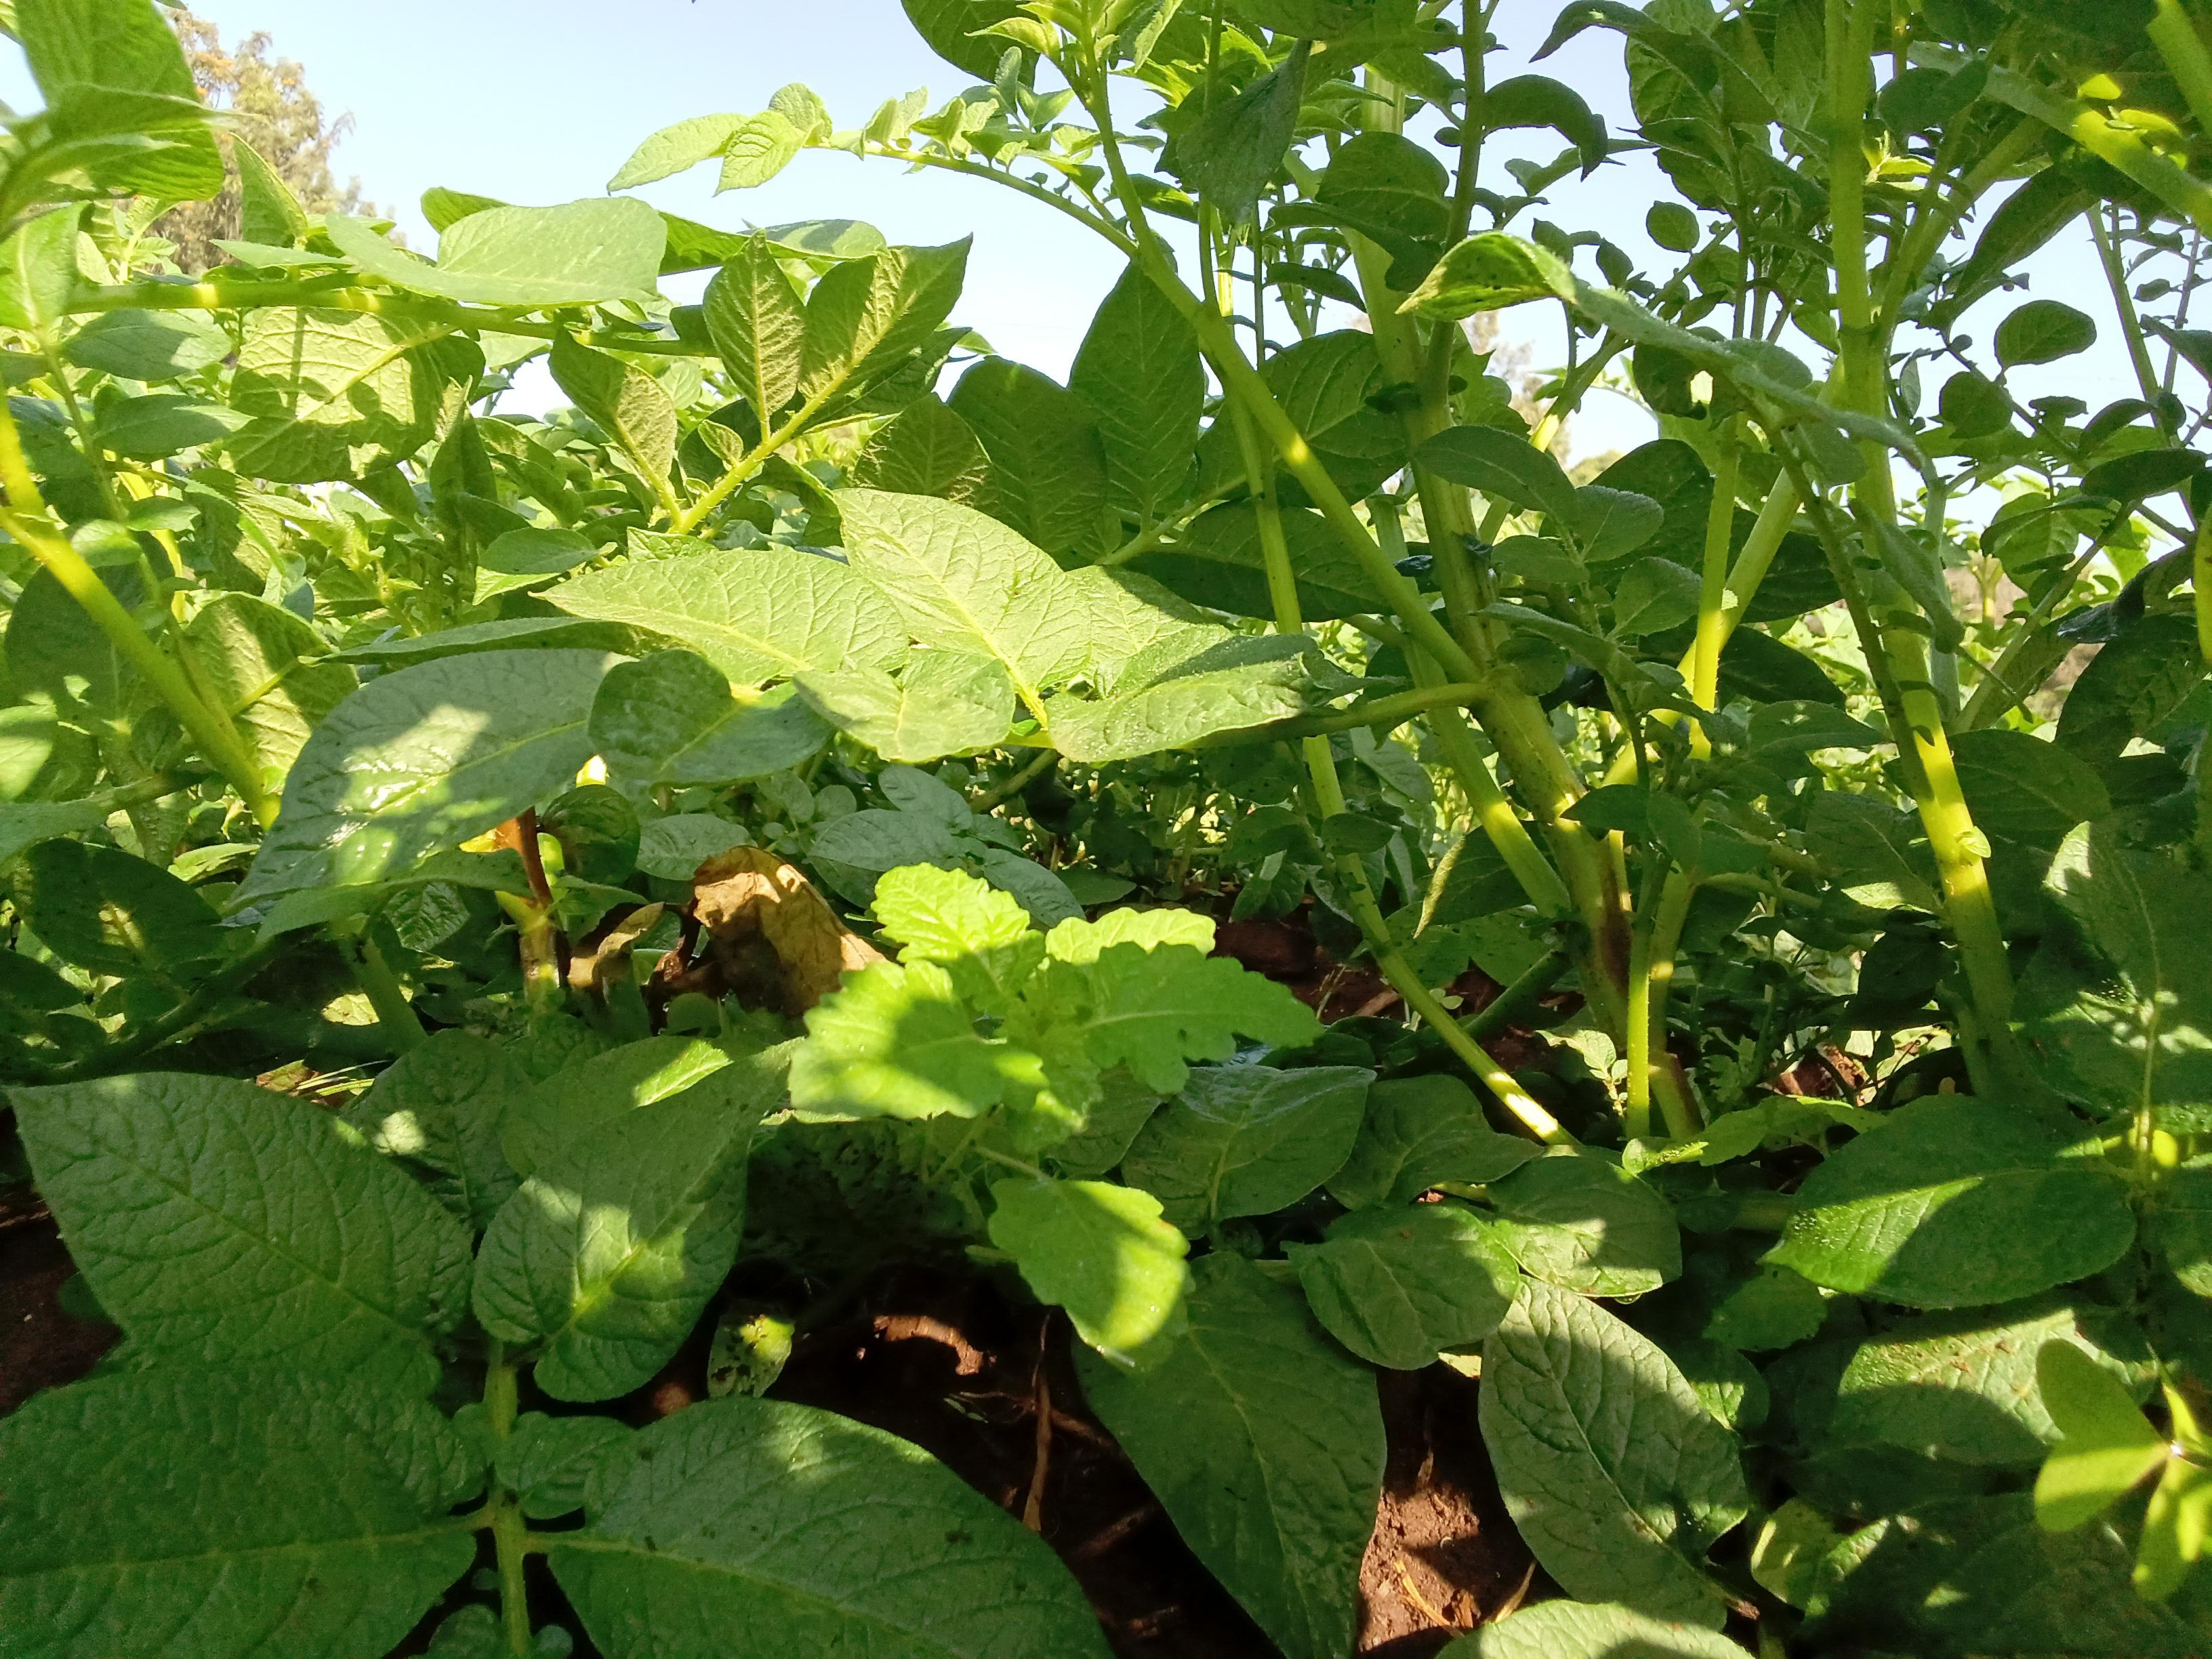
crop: potato
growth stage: vegetative
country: Kenya
